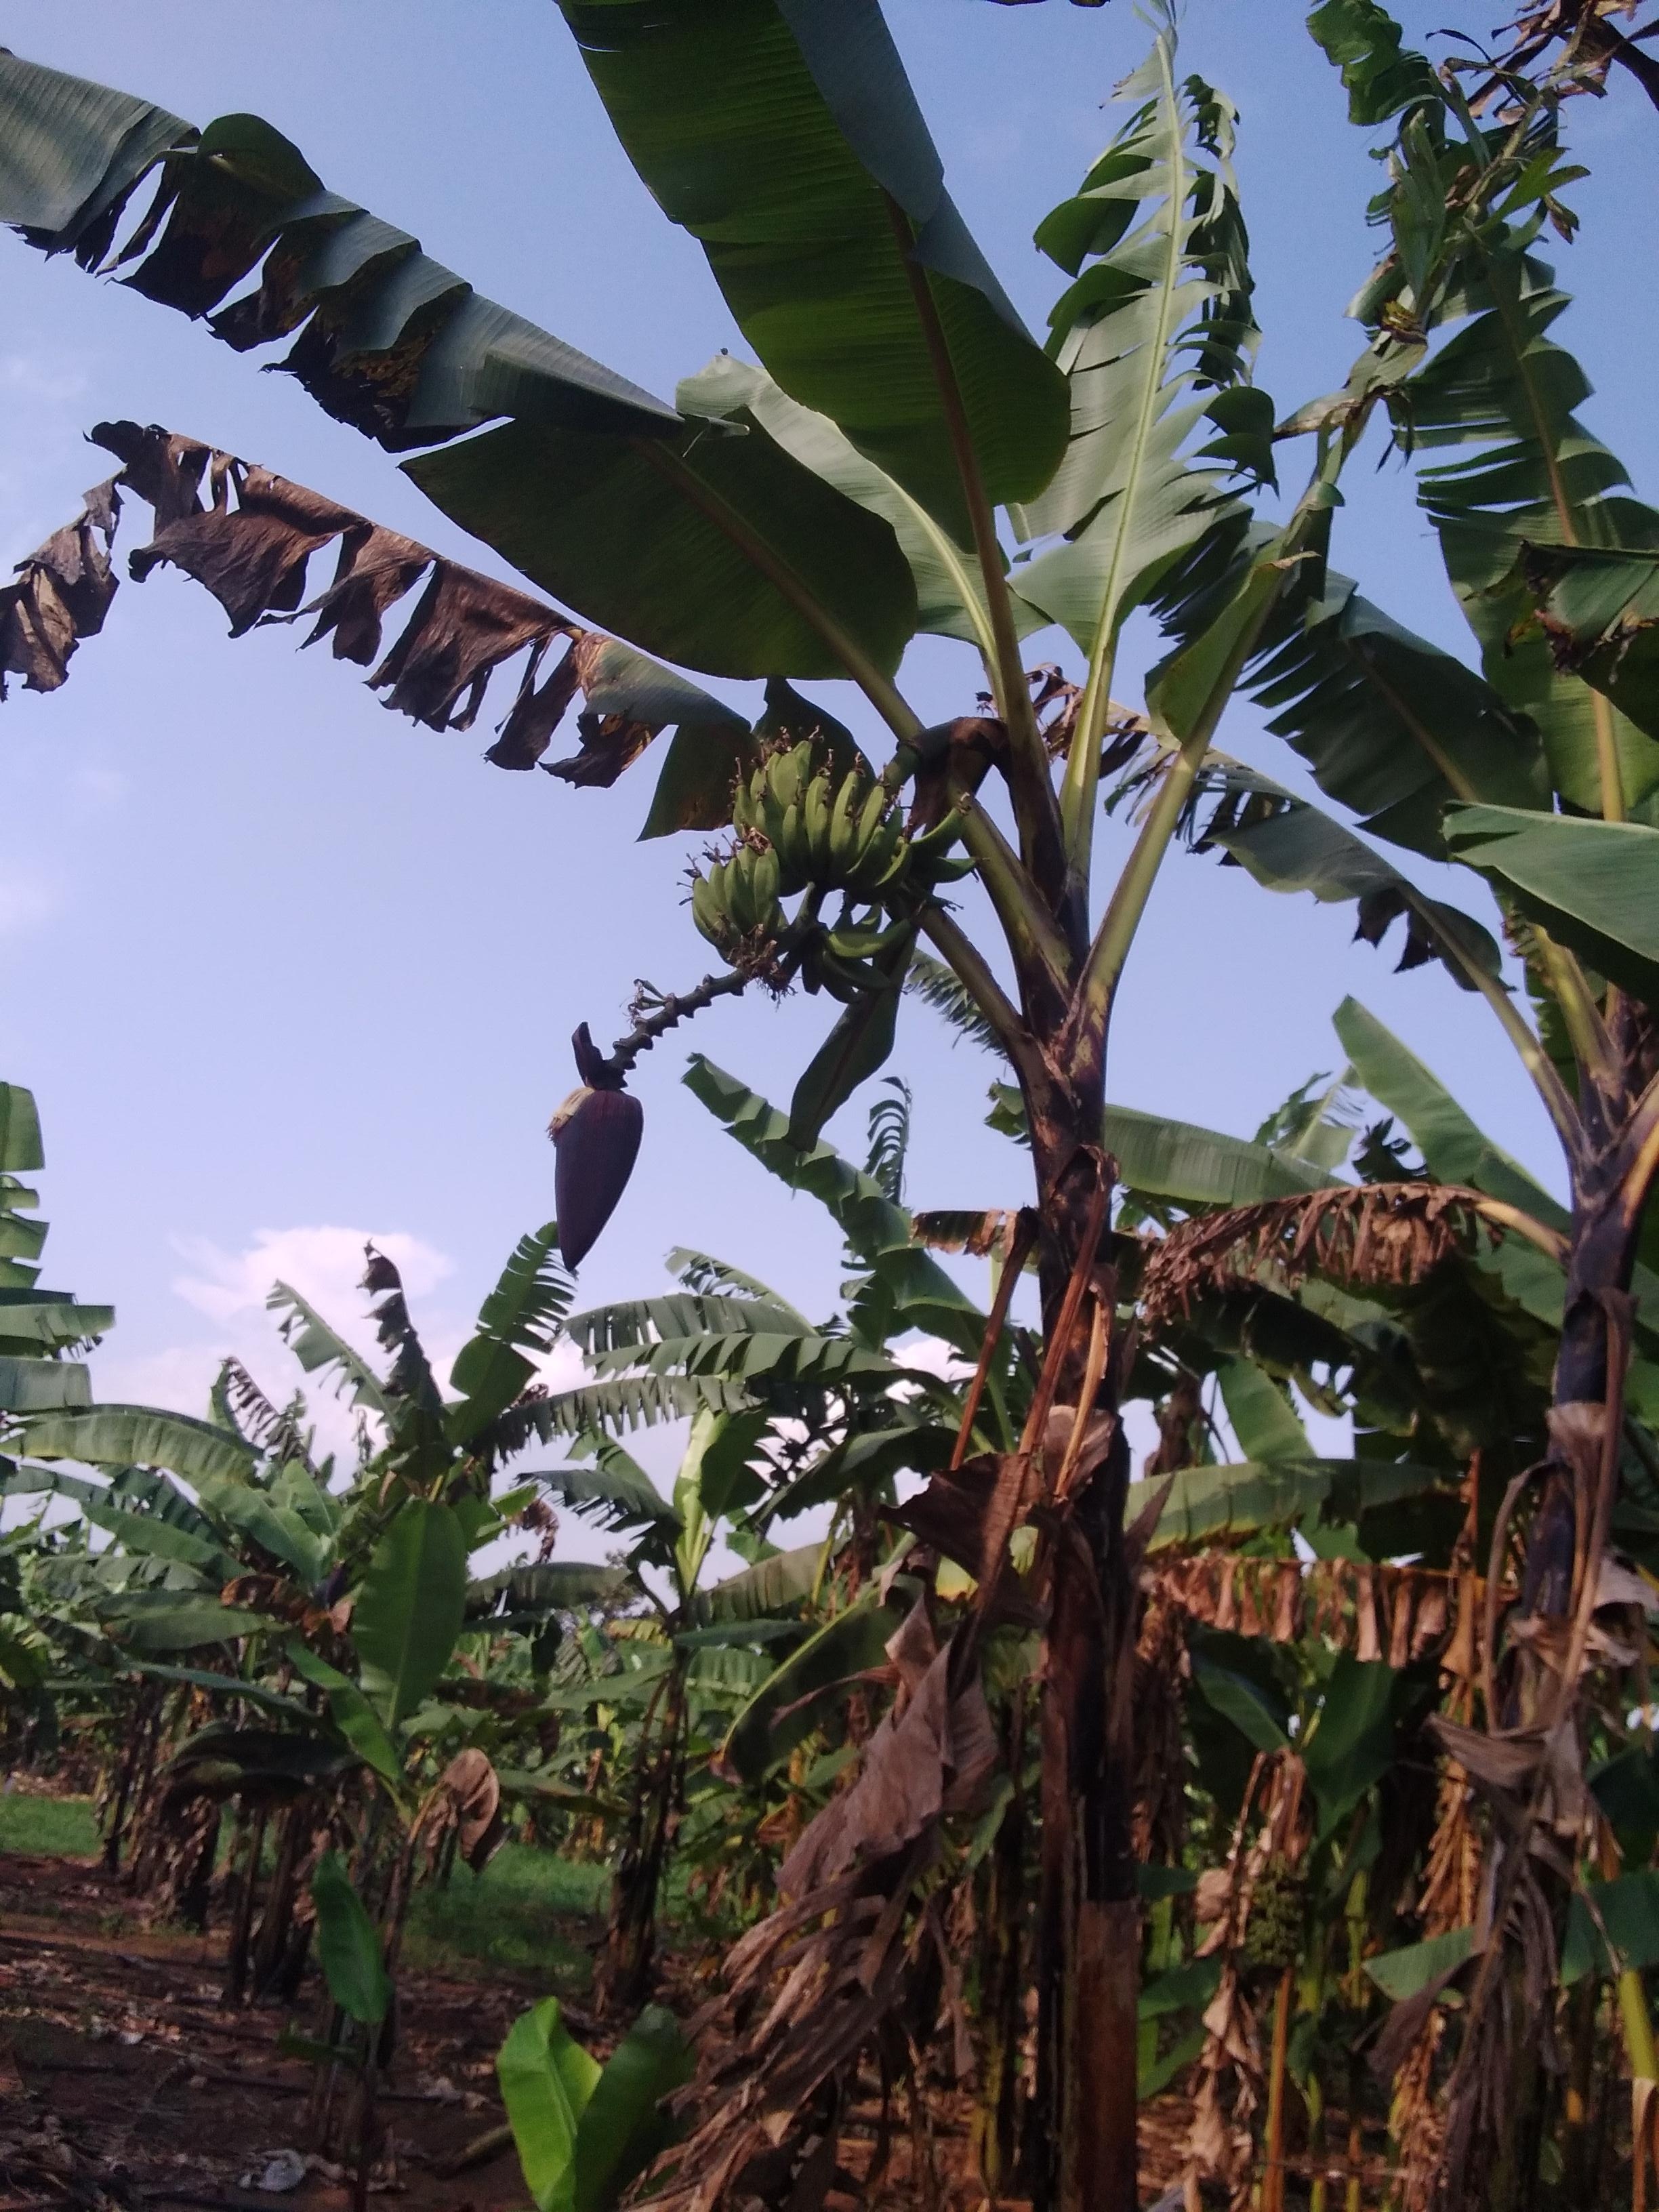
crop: banana
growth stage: development fruit
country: Tanzania
